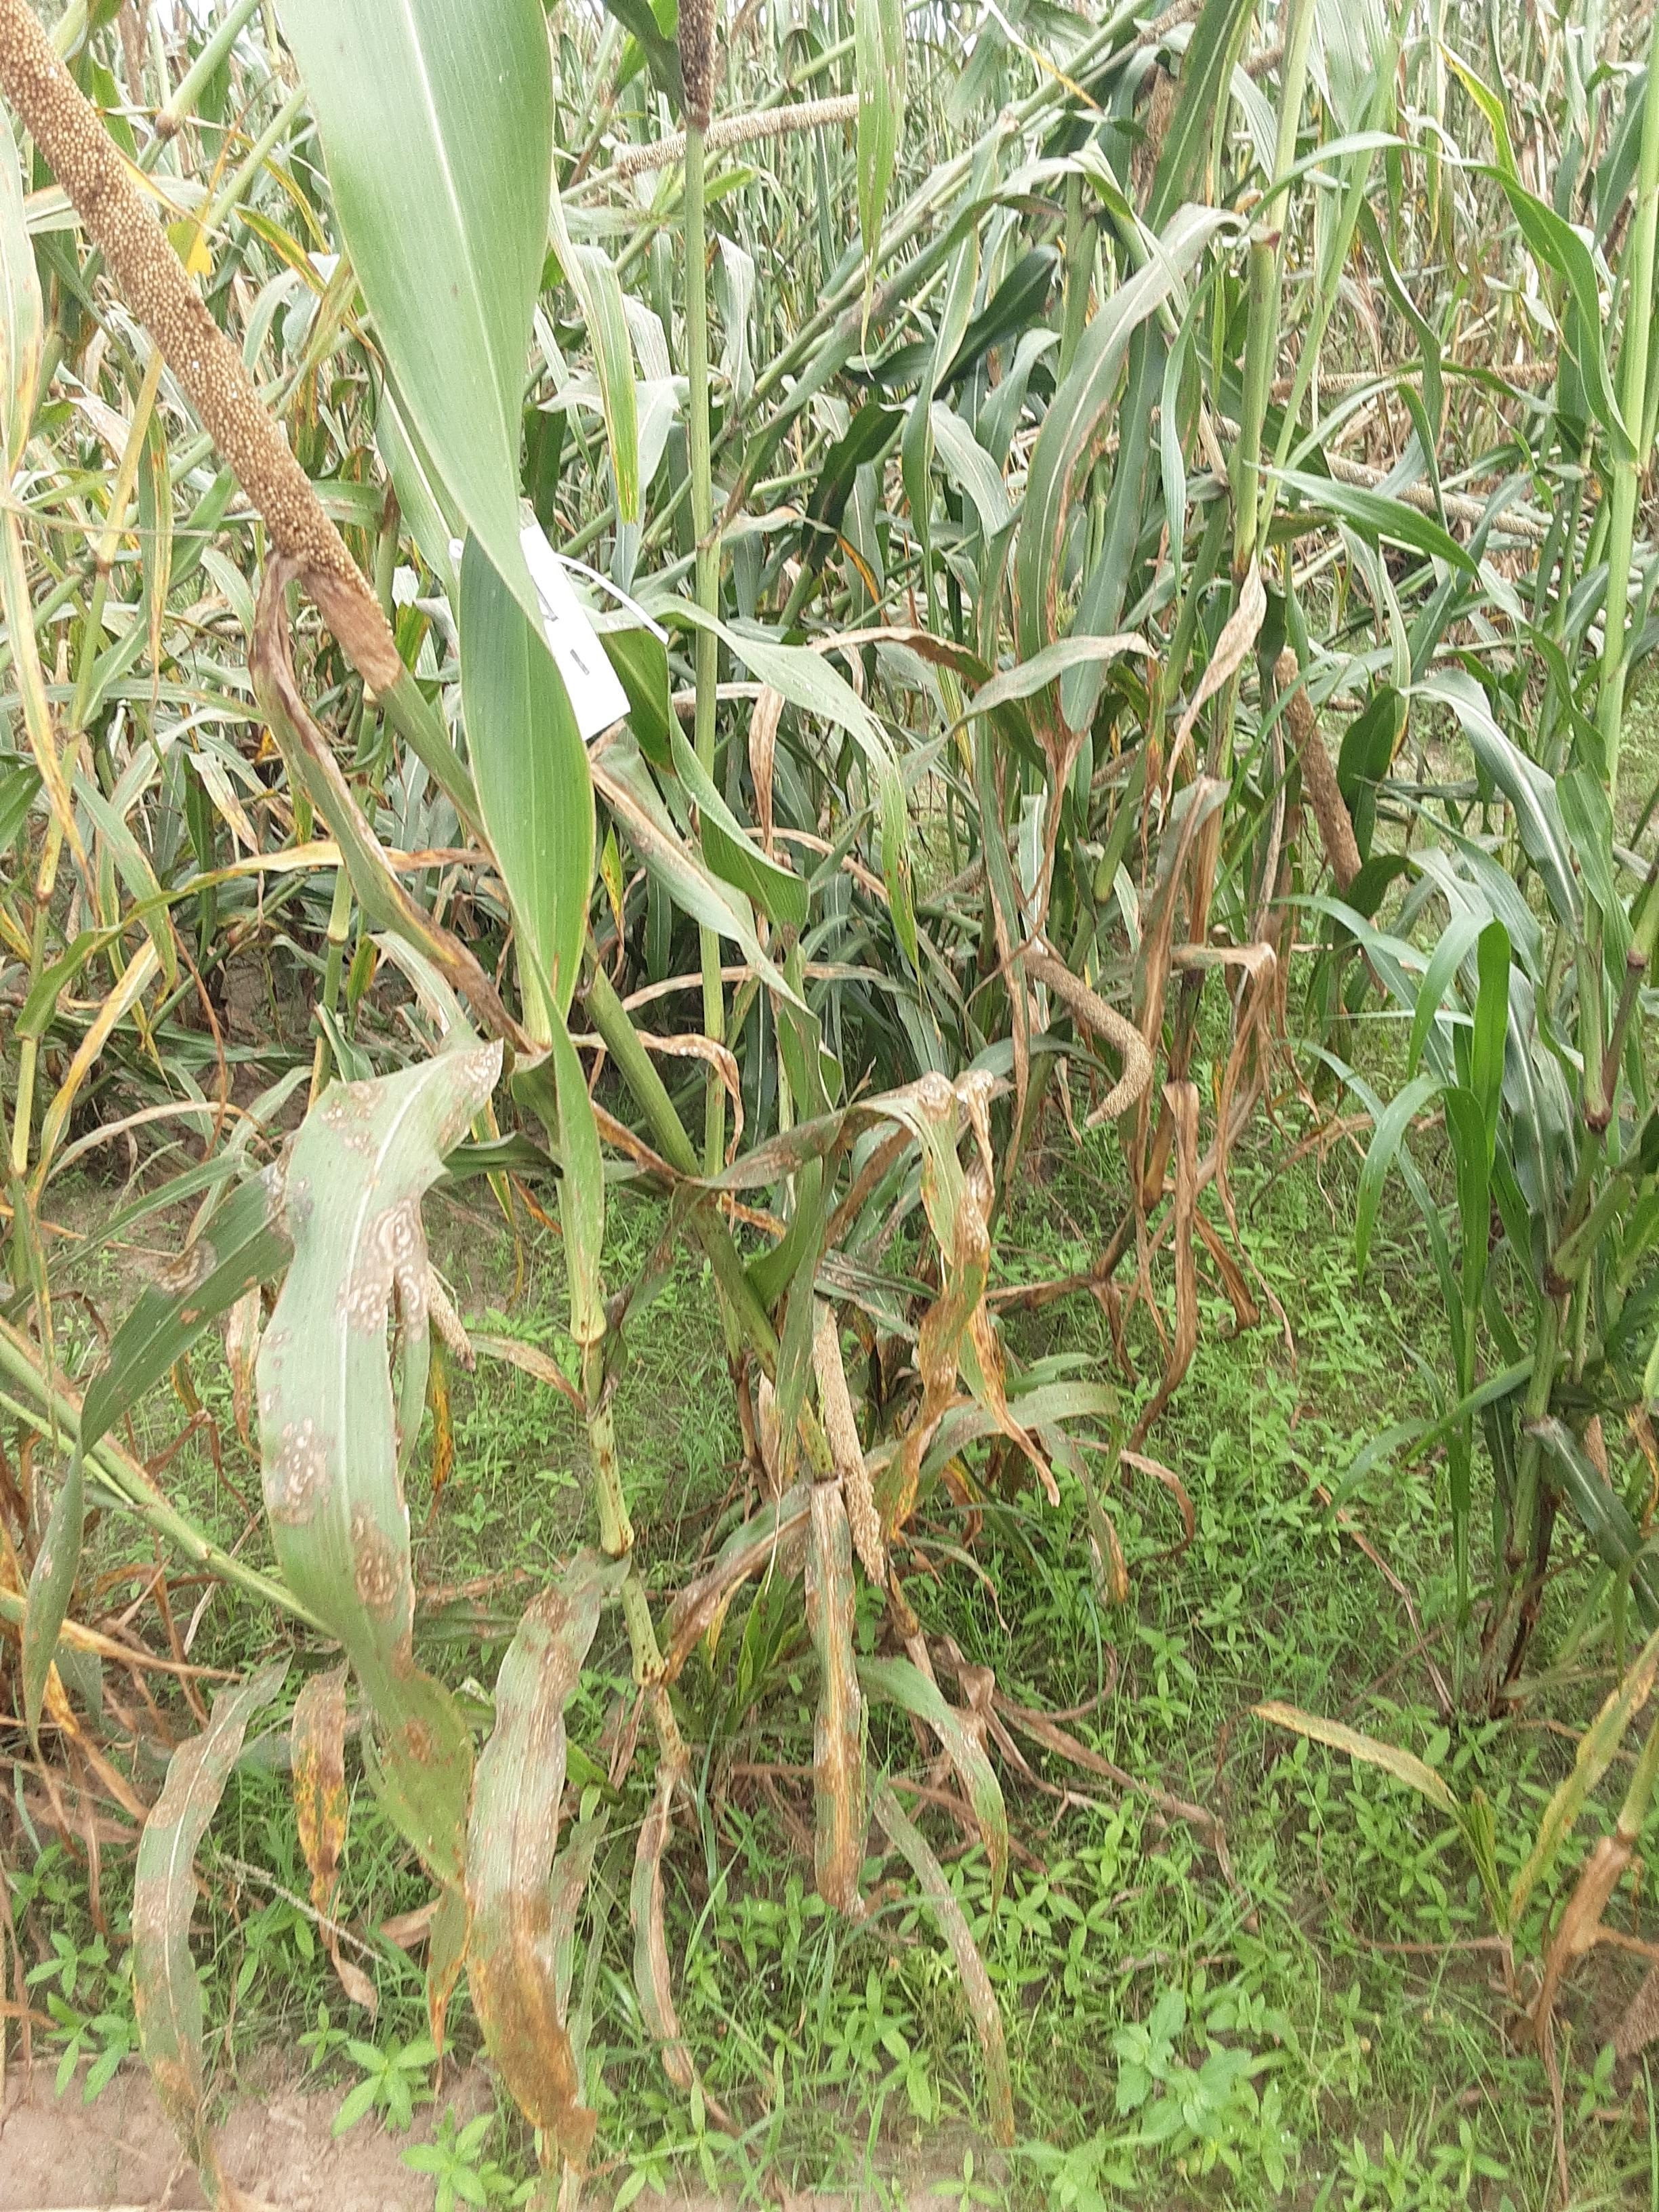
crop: pearl millet
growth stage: filling grain
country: Senegal
